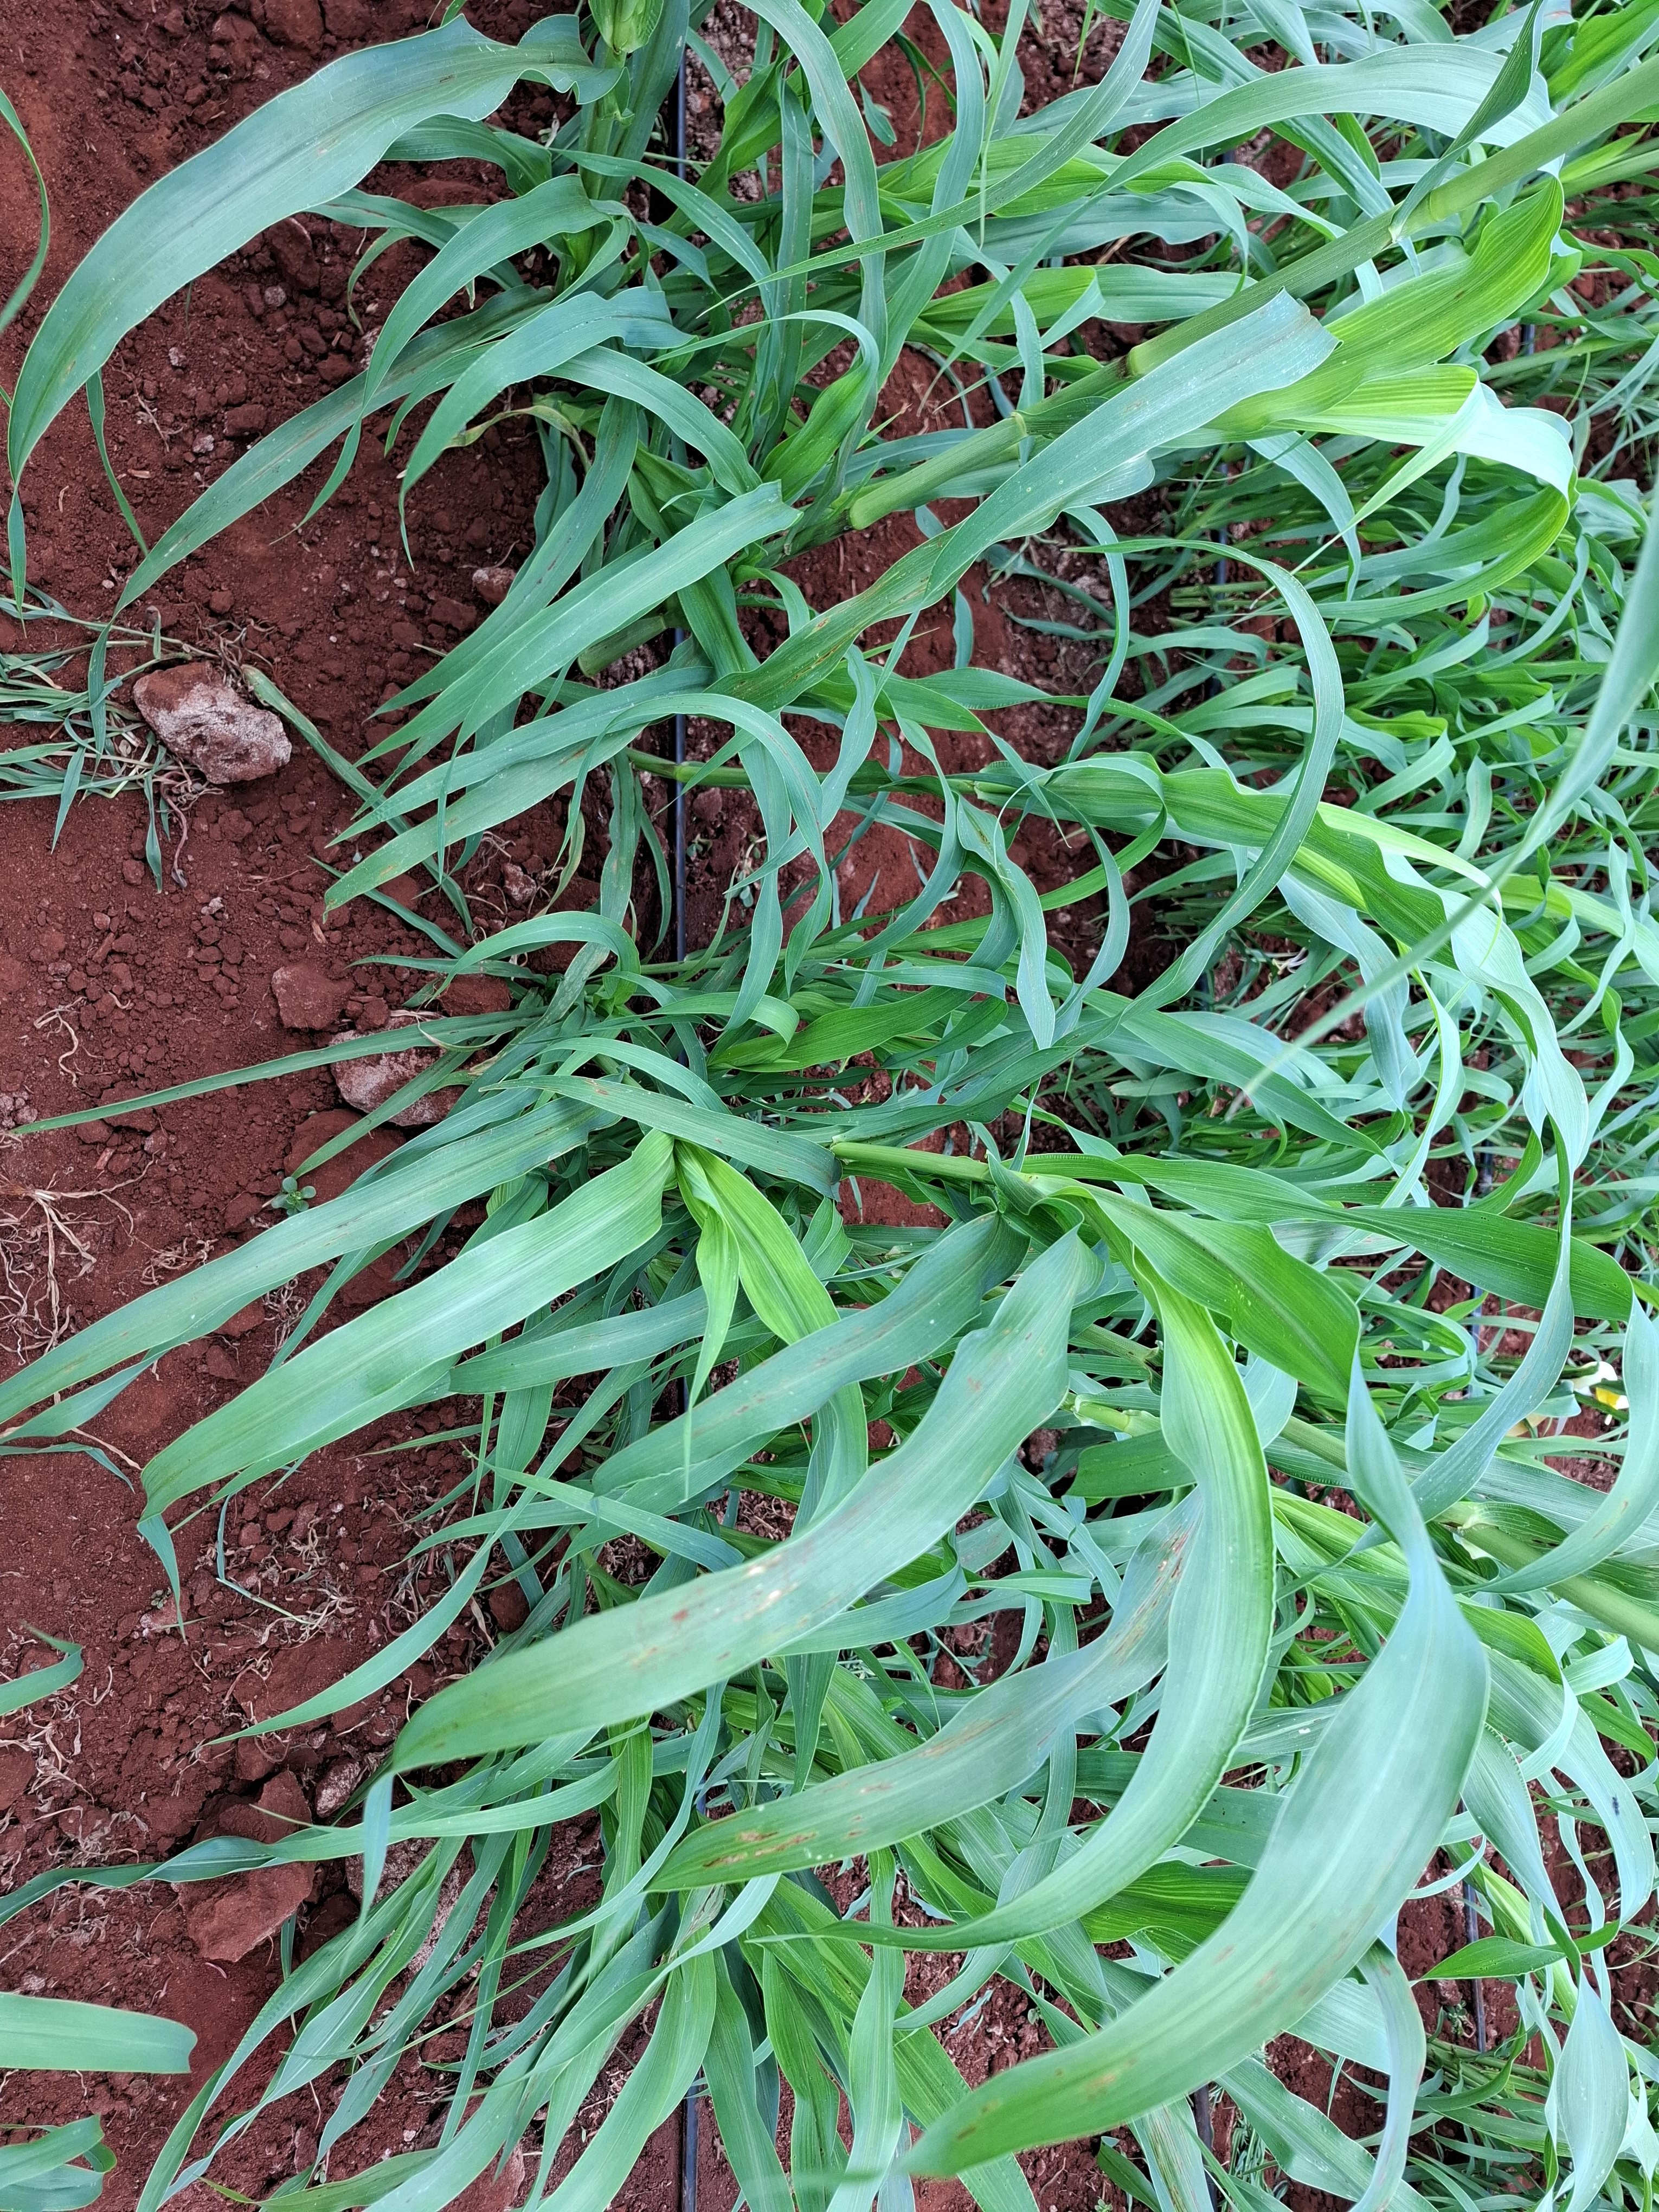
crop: pearl millet
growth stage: elongation stem
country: Kenya
